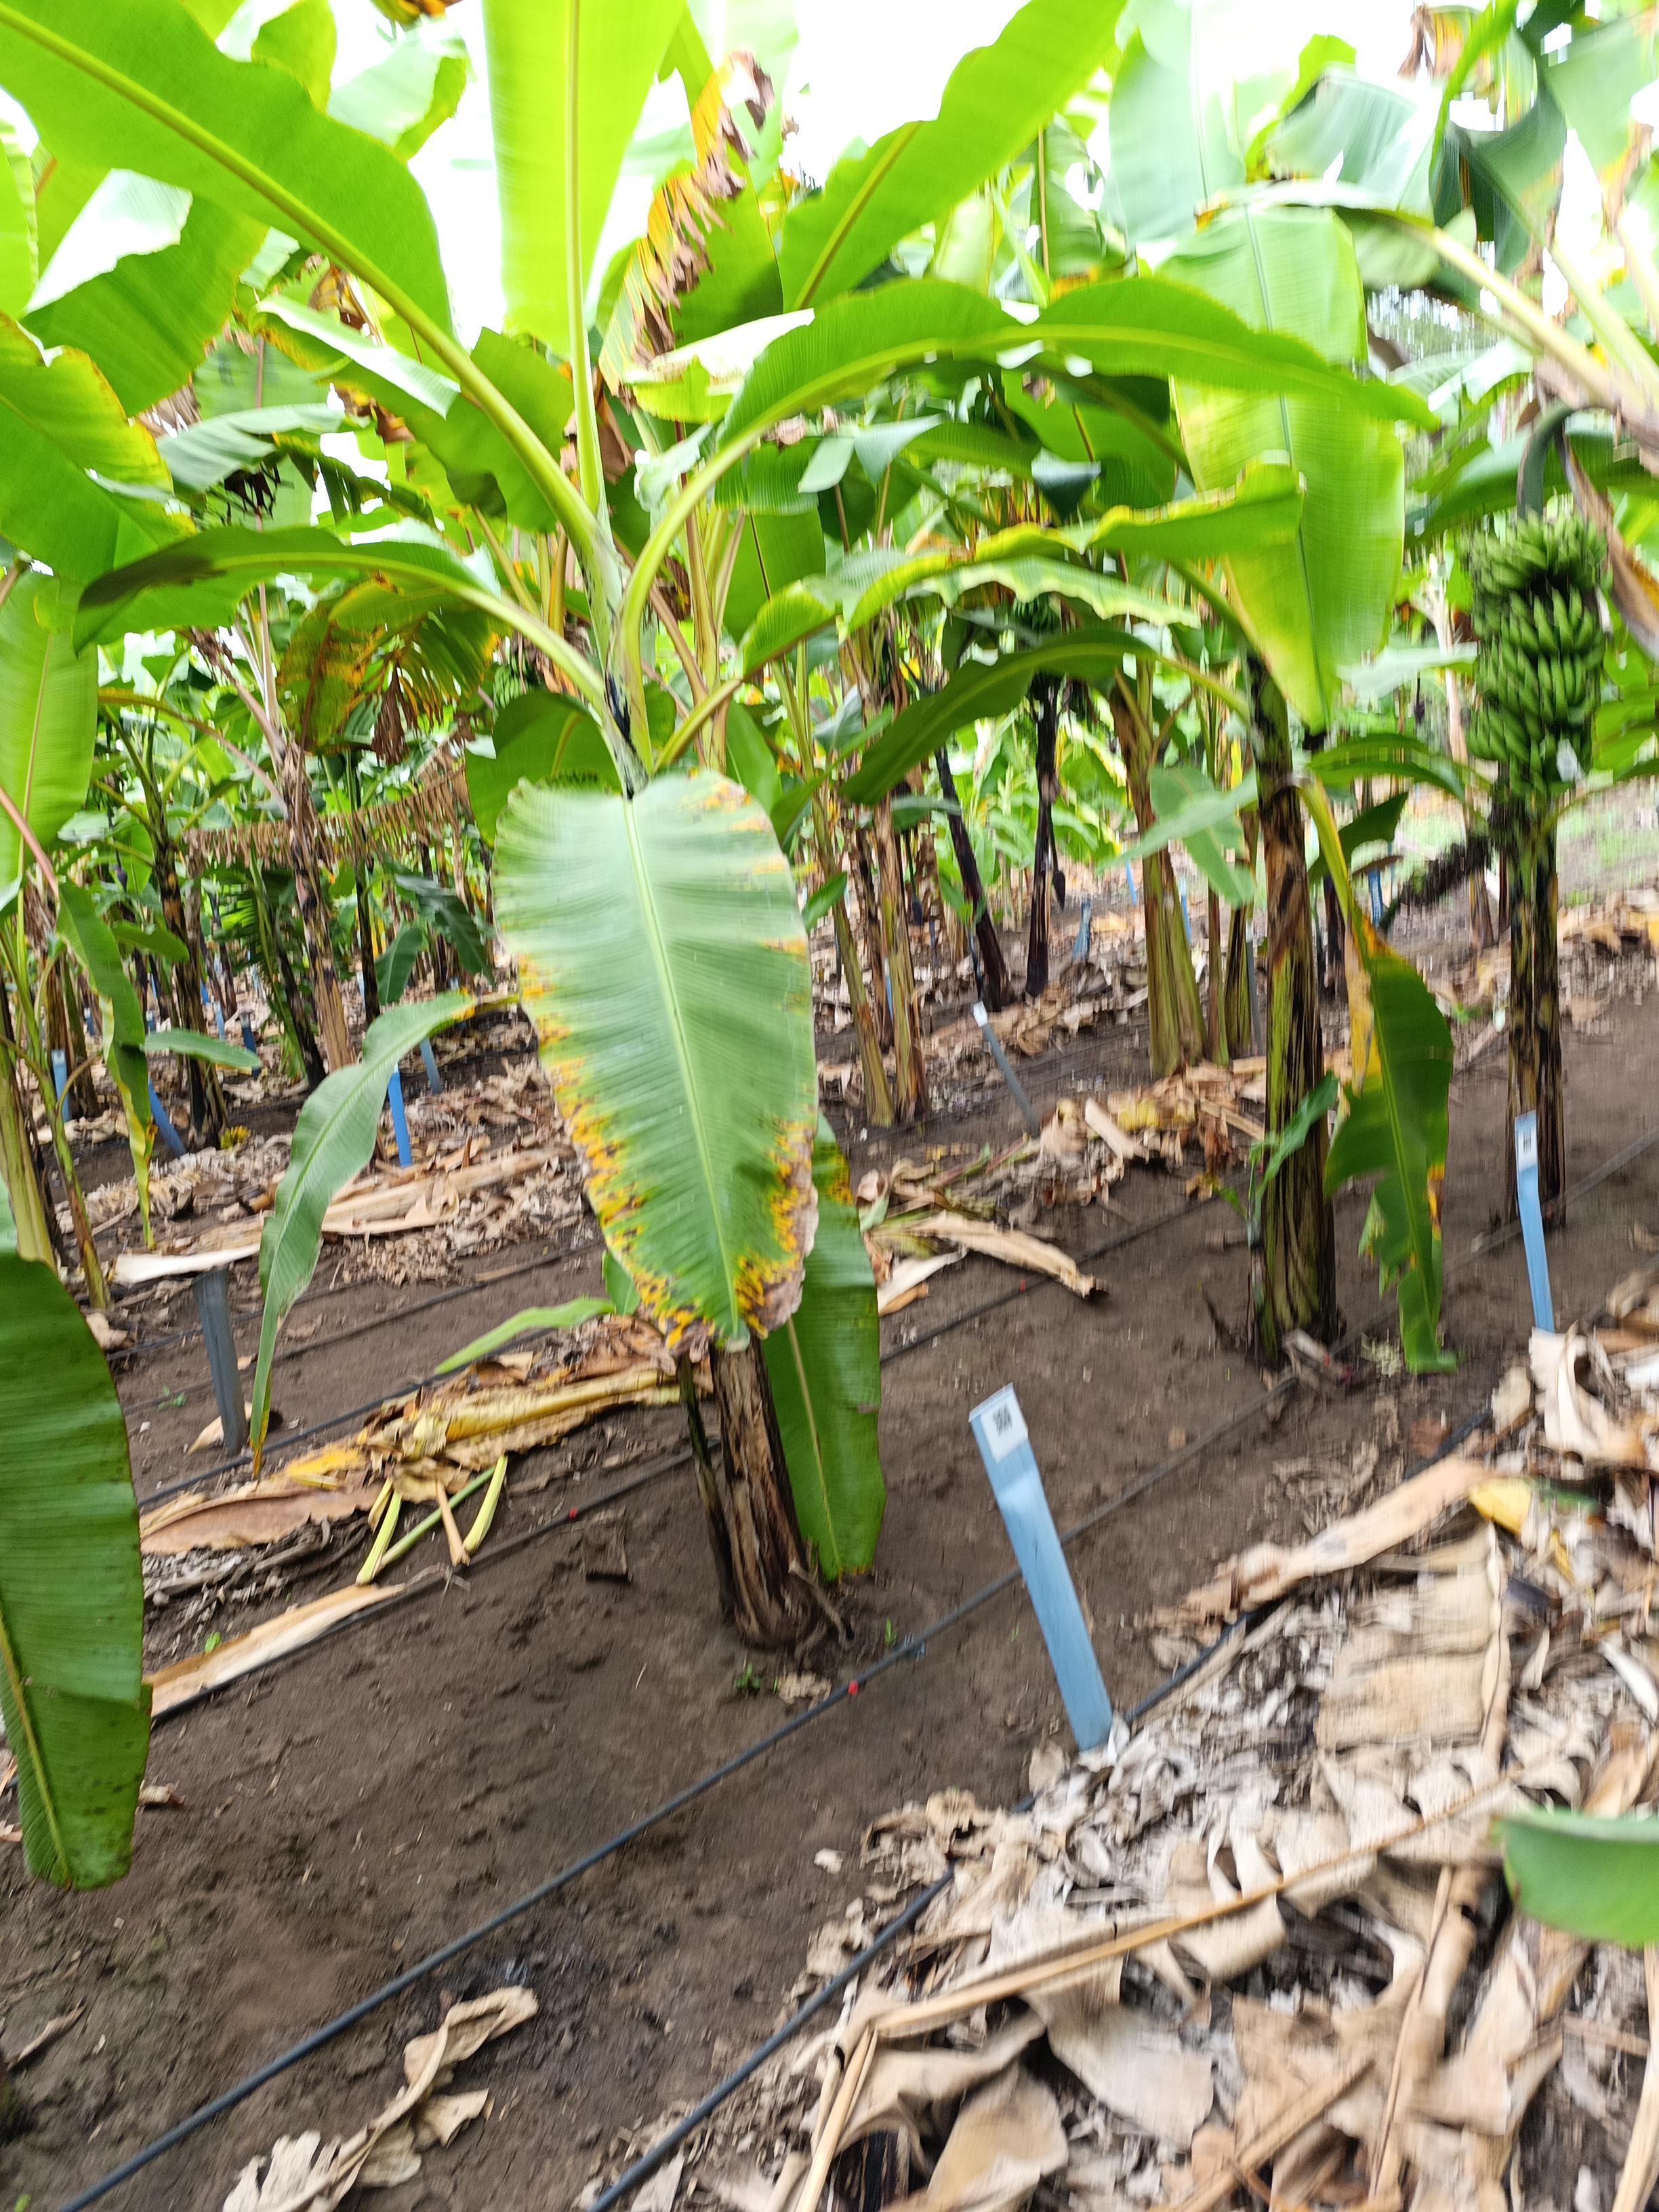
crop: banana
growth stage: vegetative
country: Tanzania
